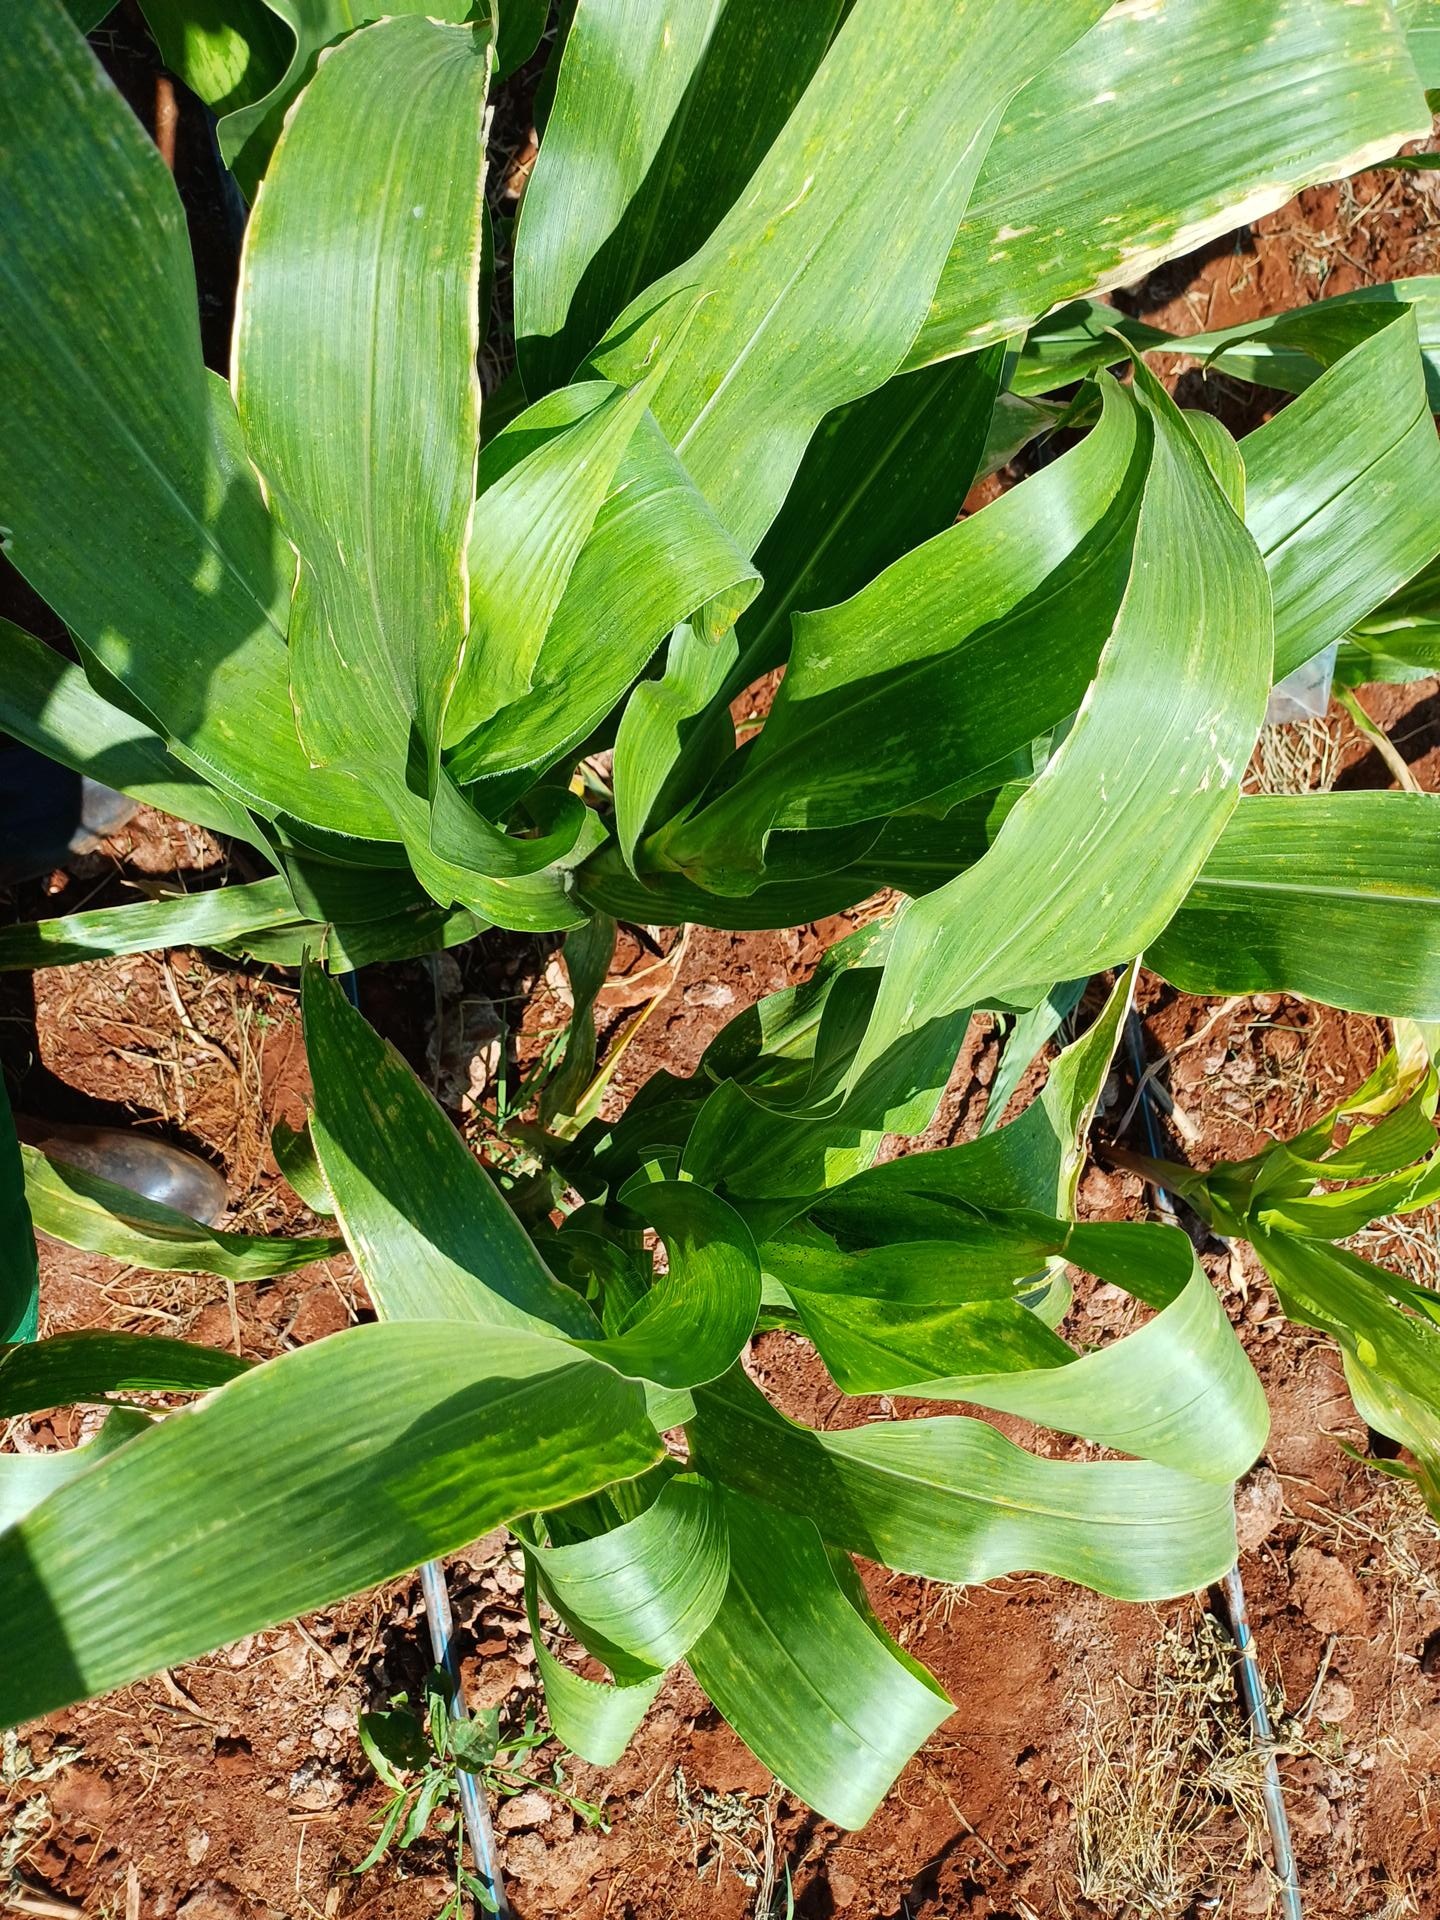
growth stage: vegetative
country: Kenya
